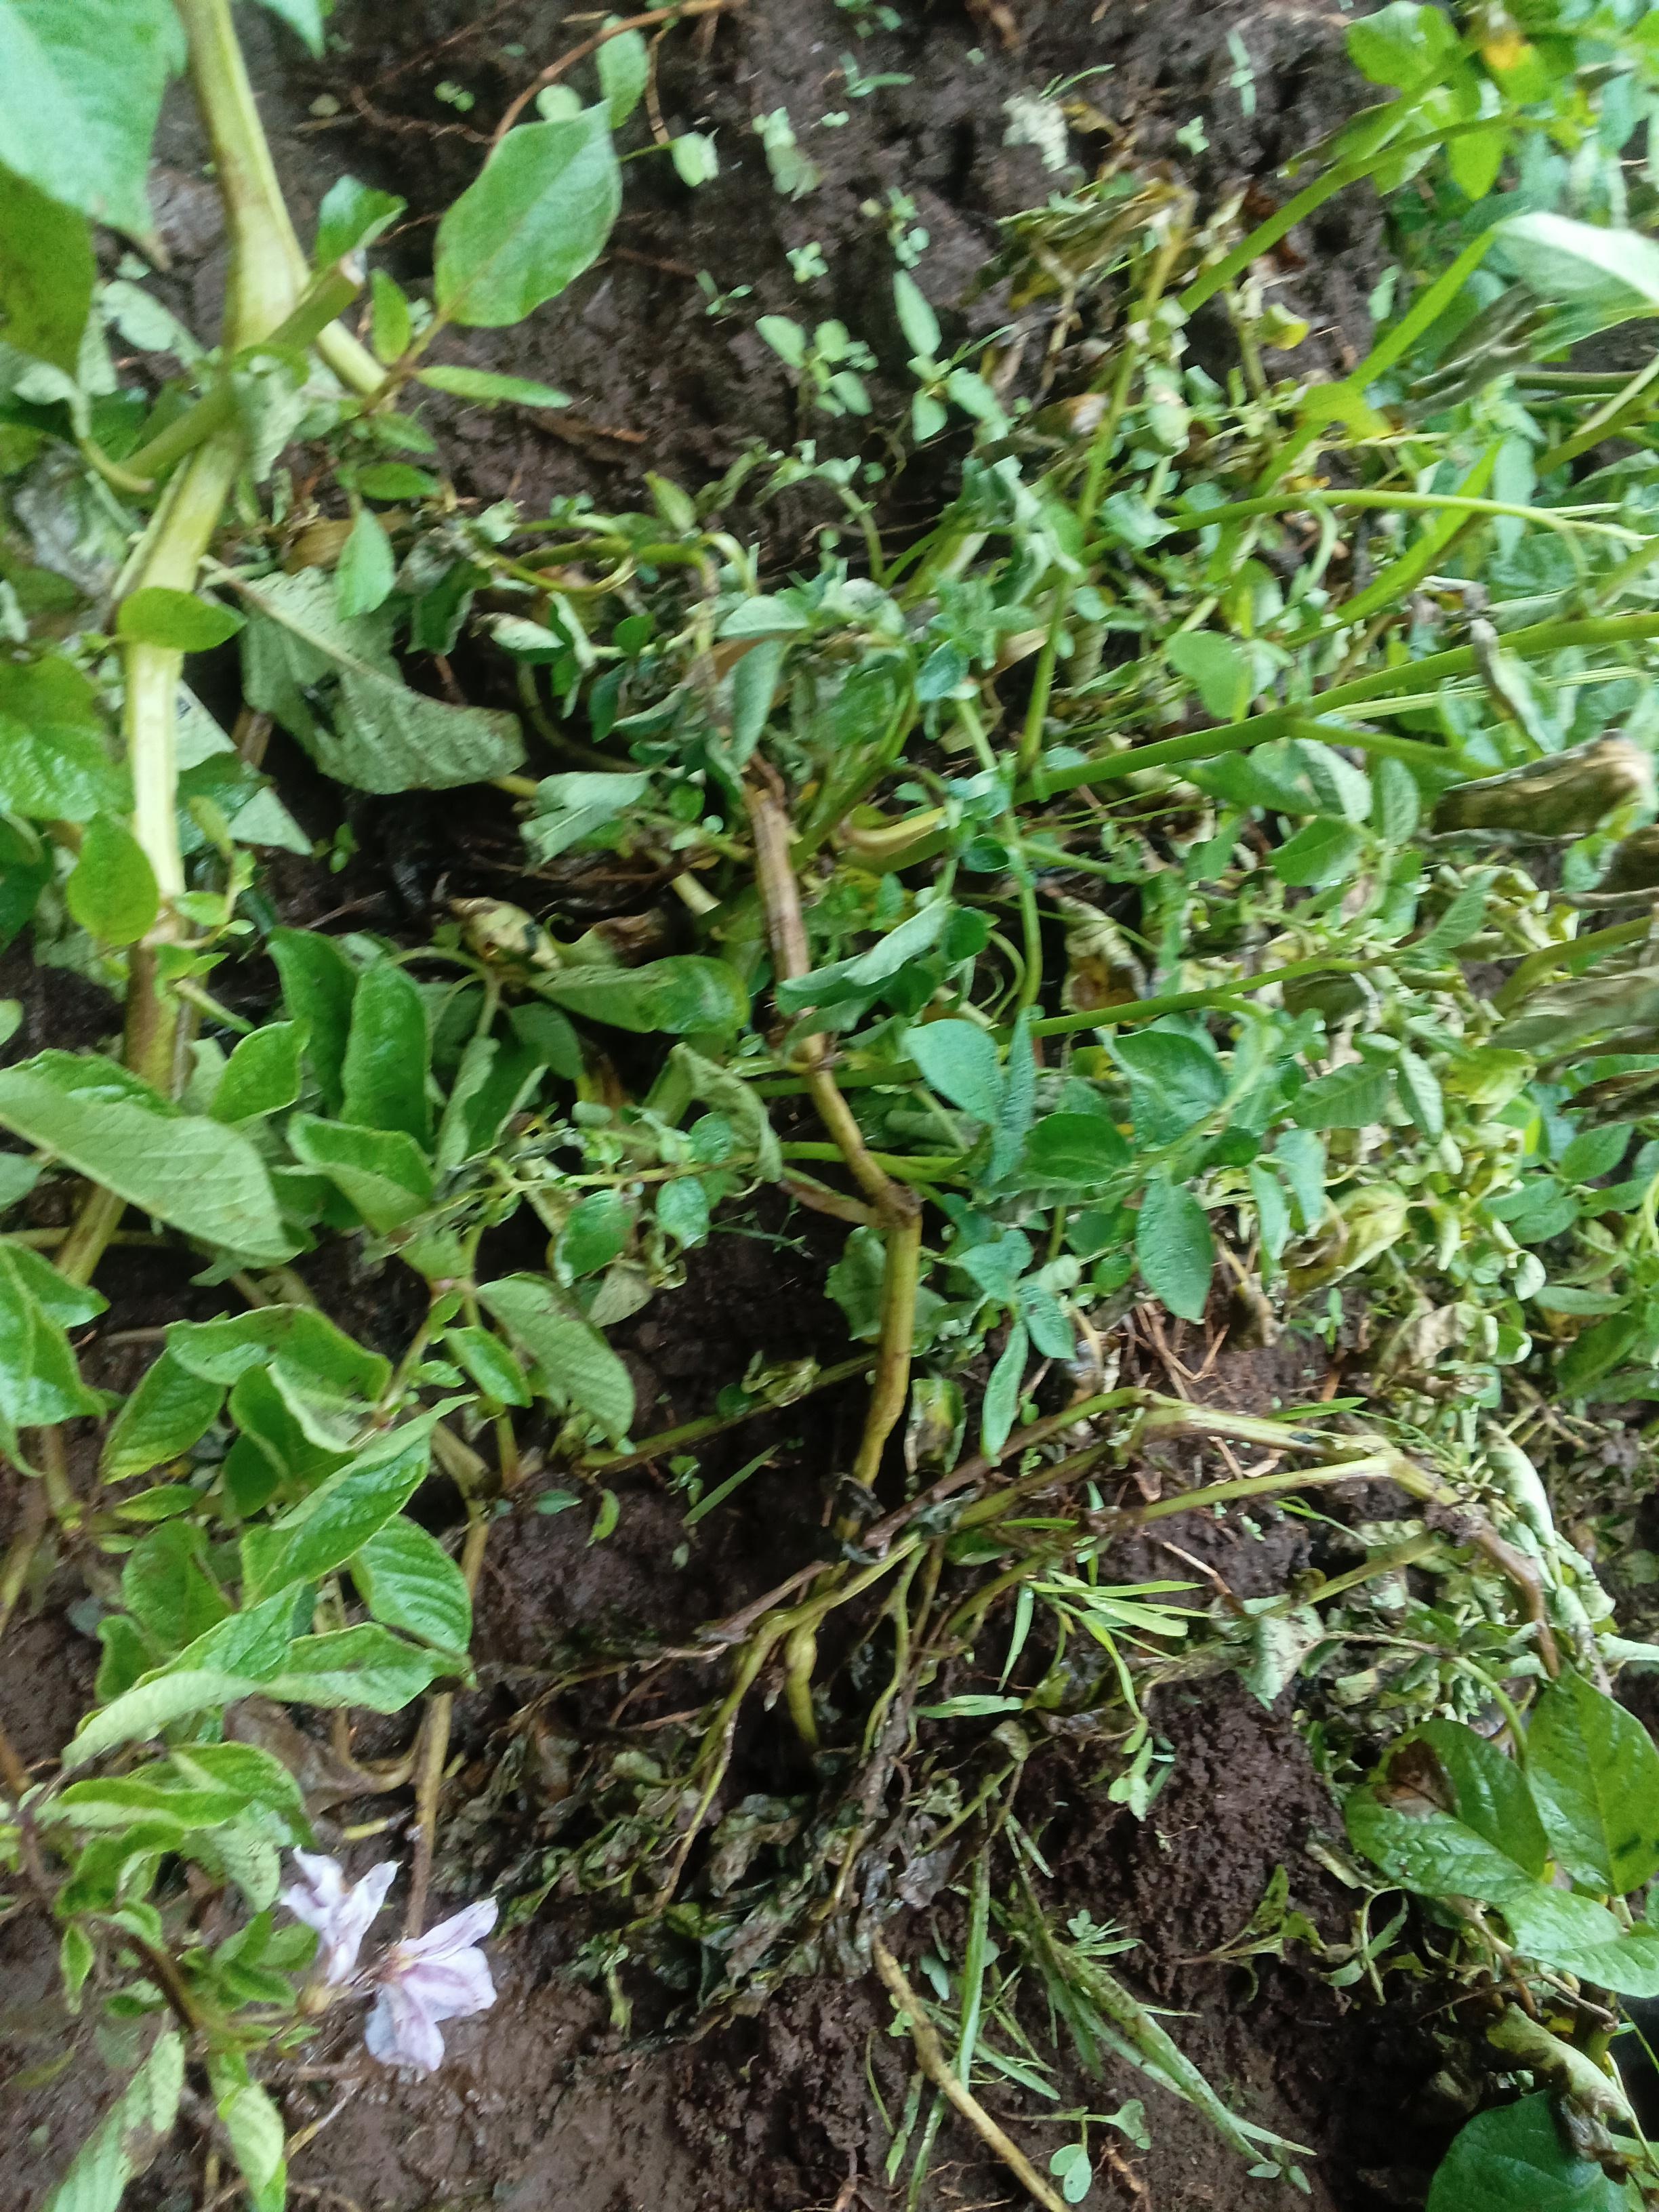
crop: potato
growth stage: vegetative
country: Kenya
